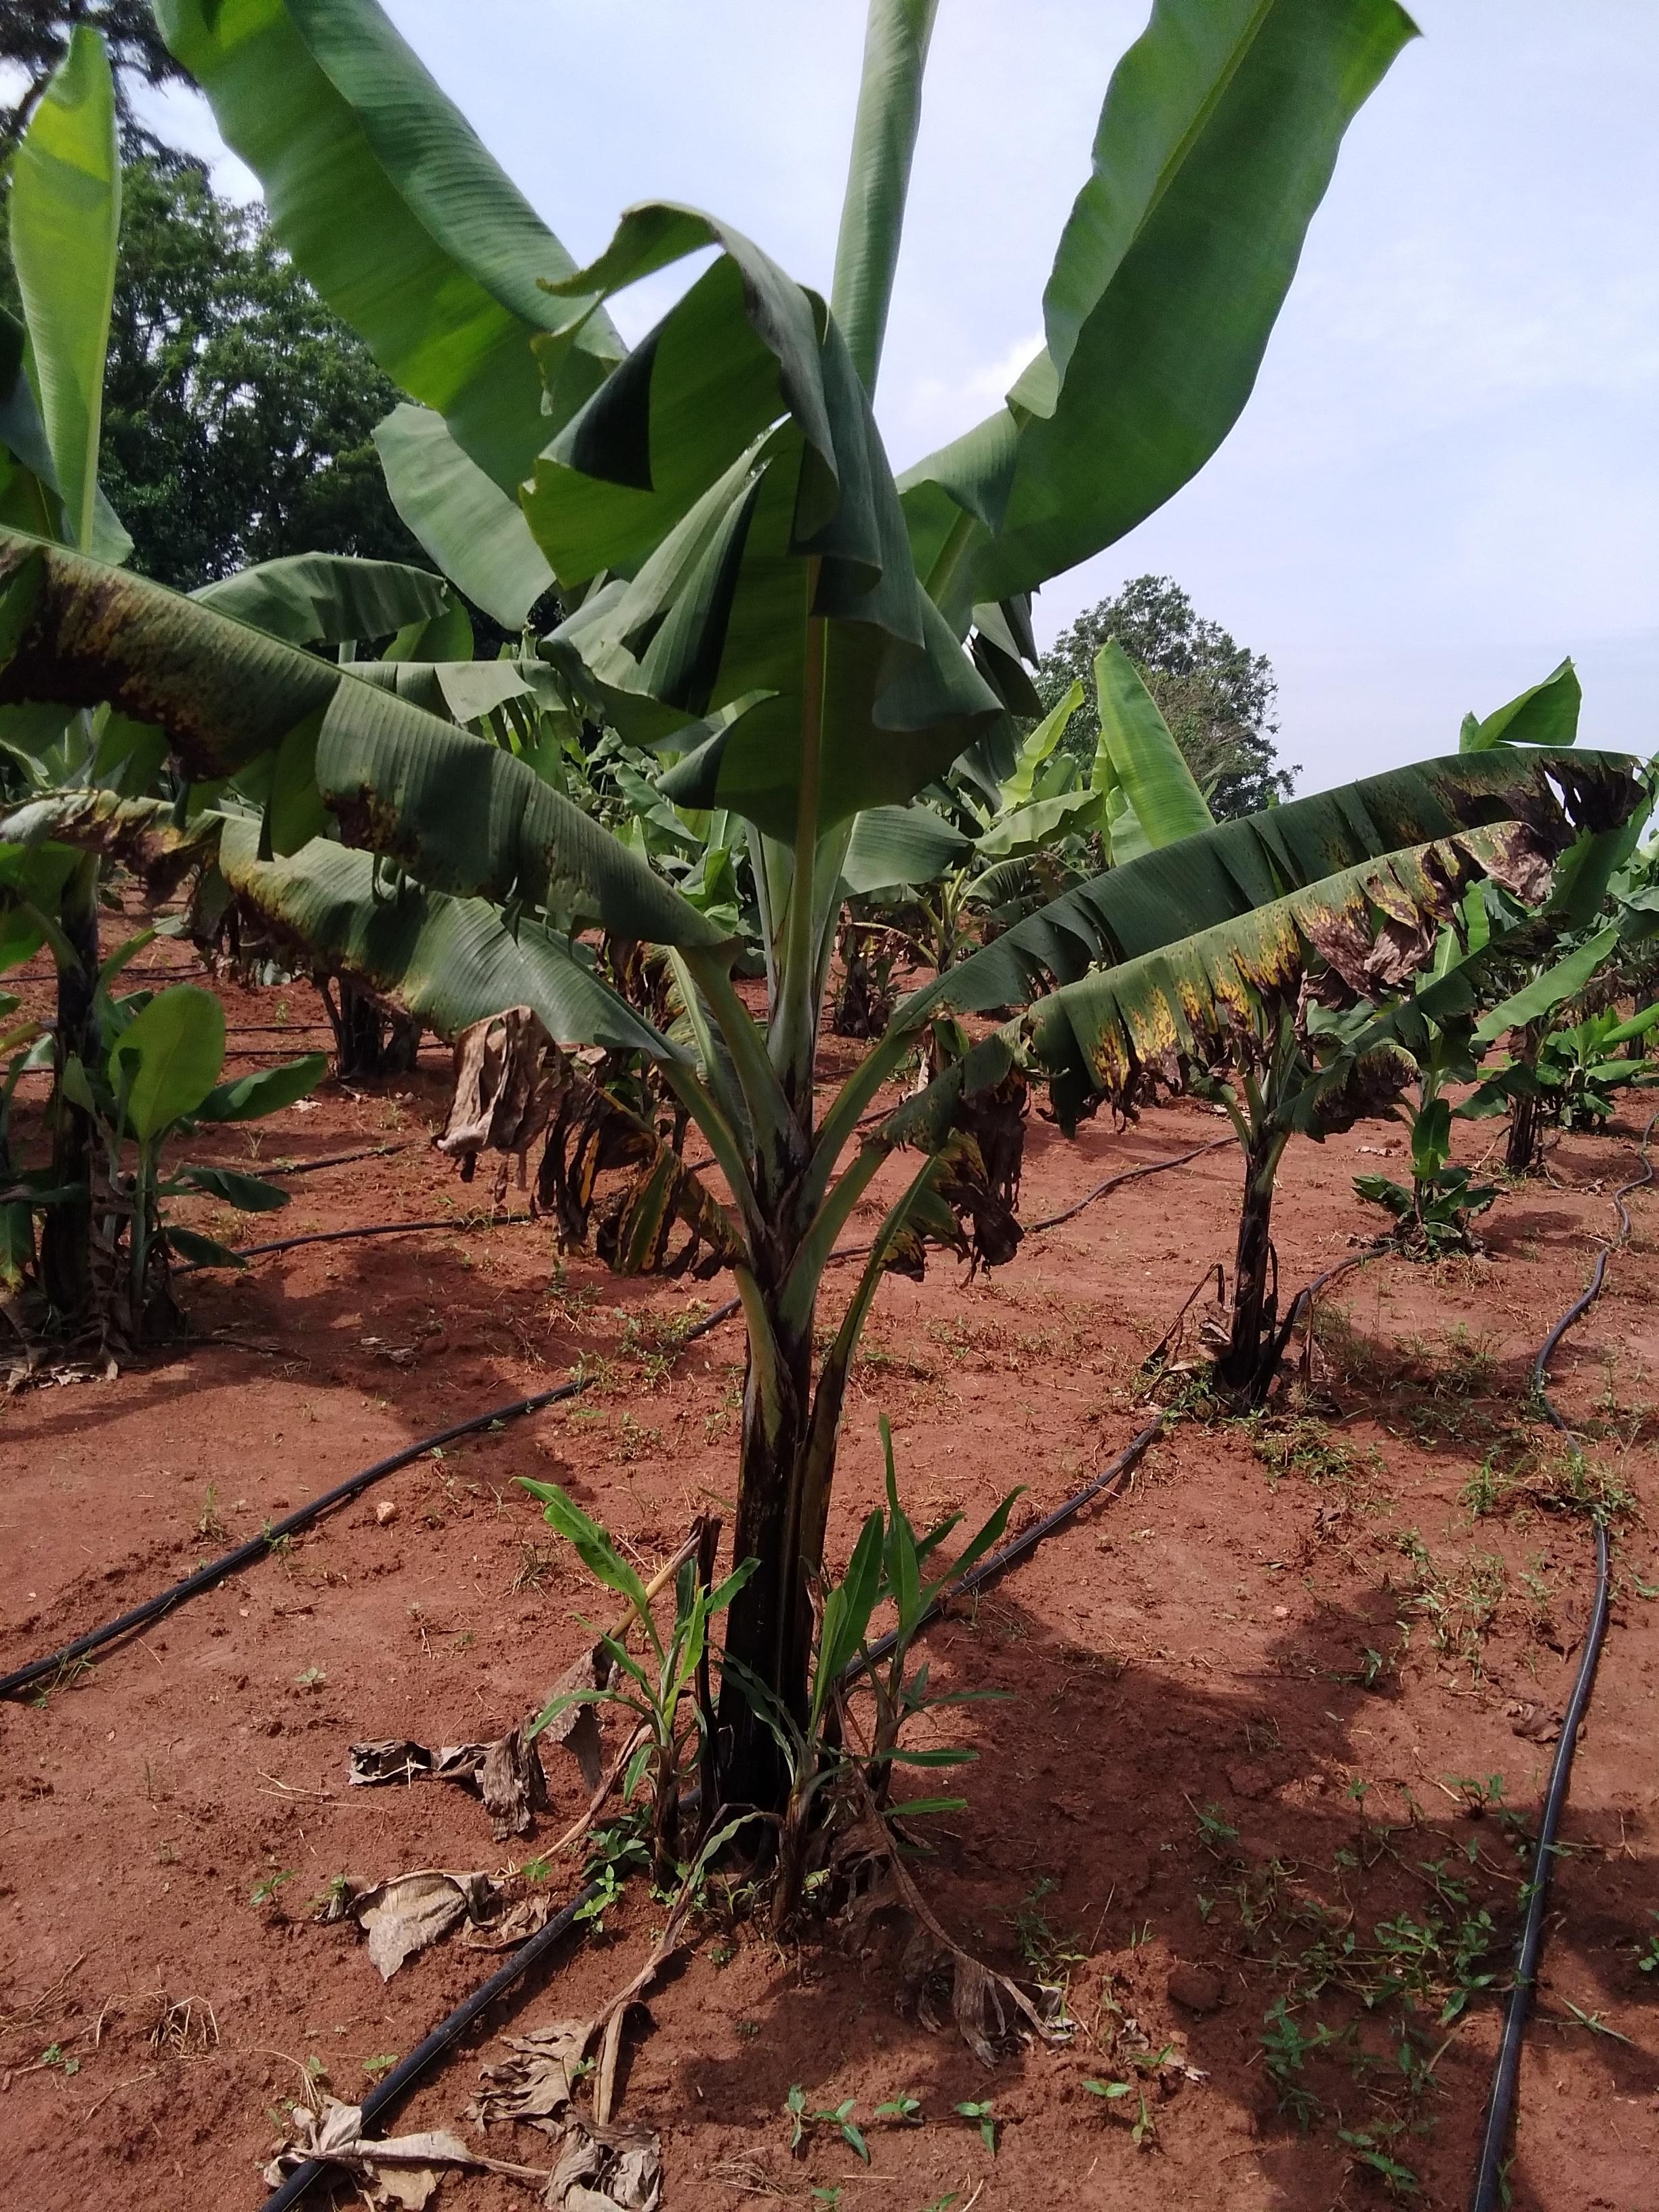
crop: banana
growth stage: vegetative
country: Uganda
